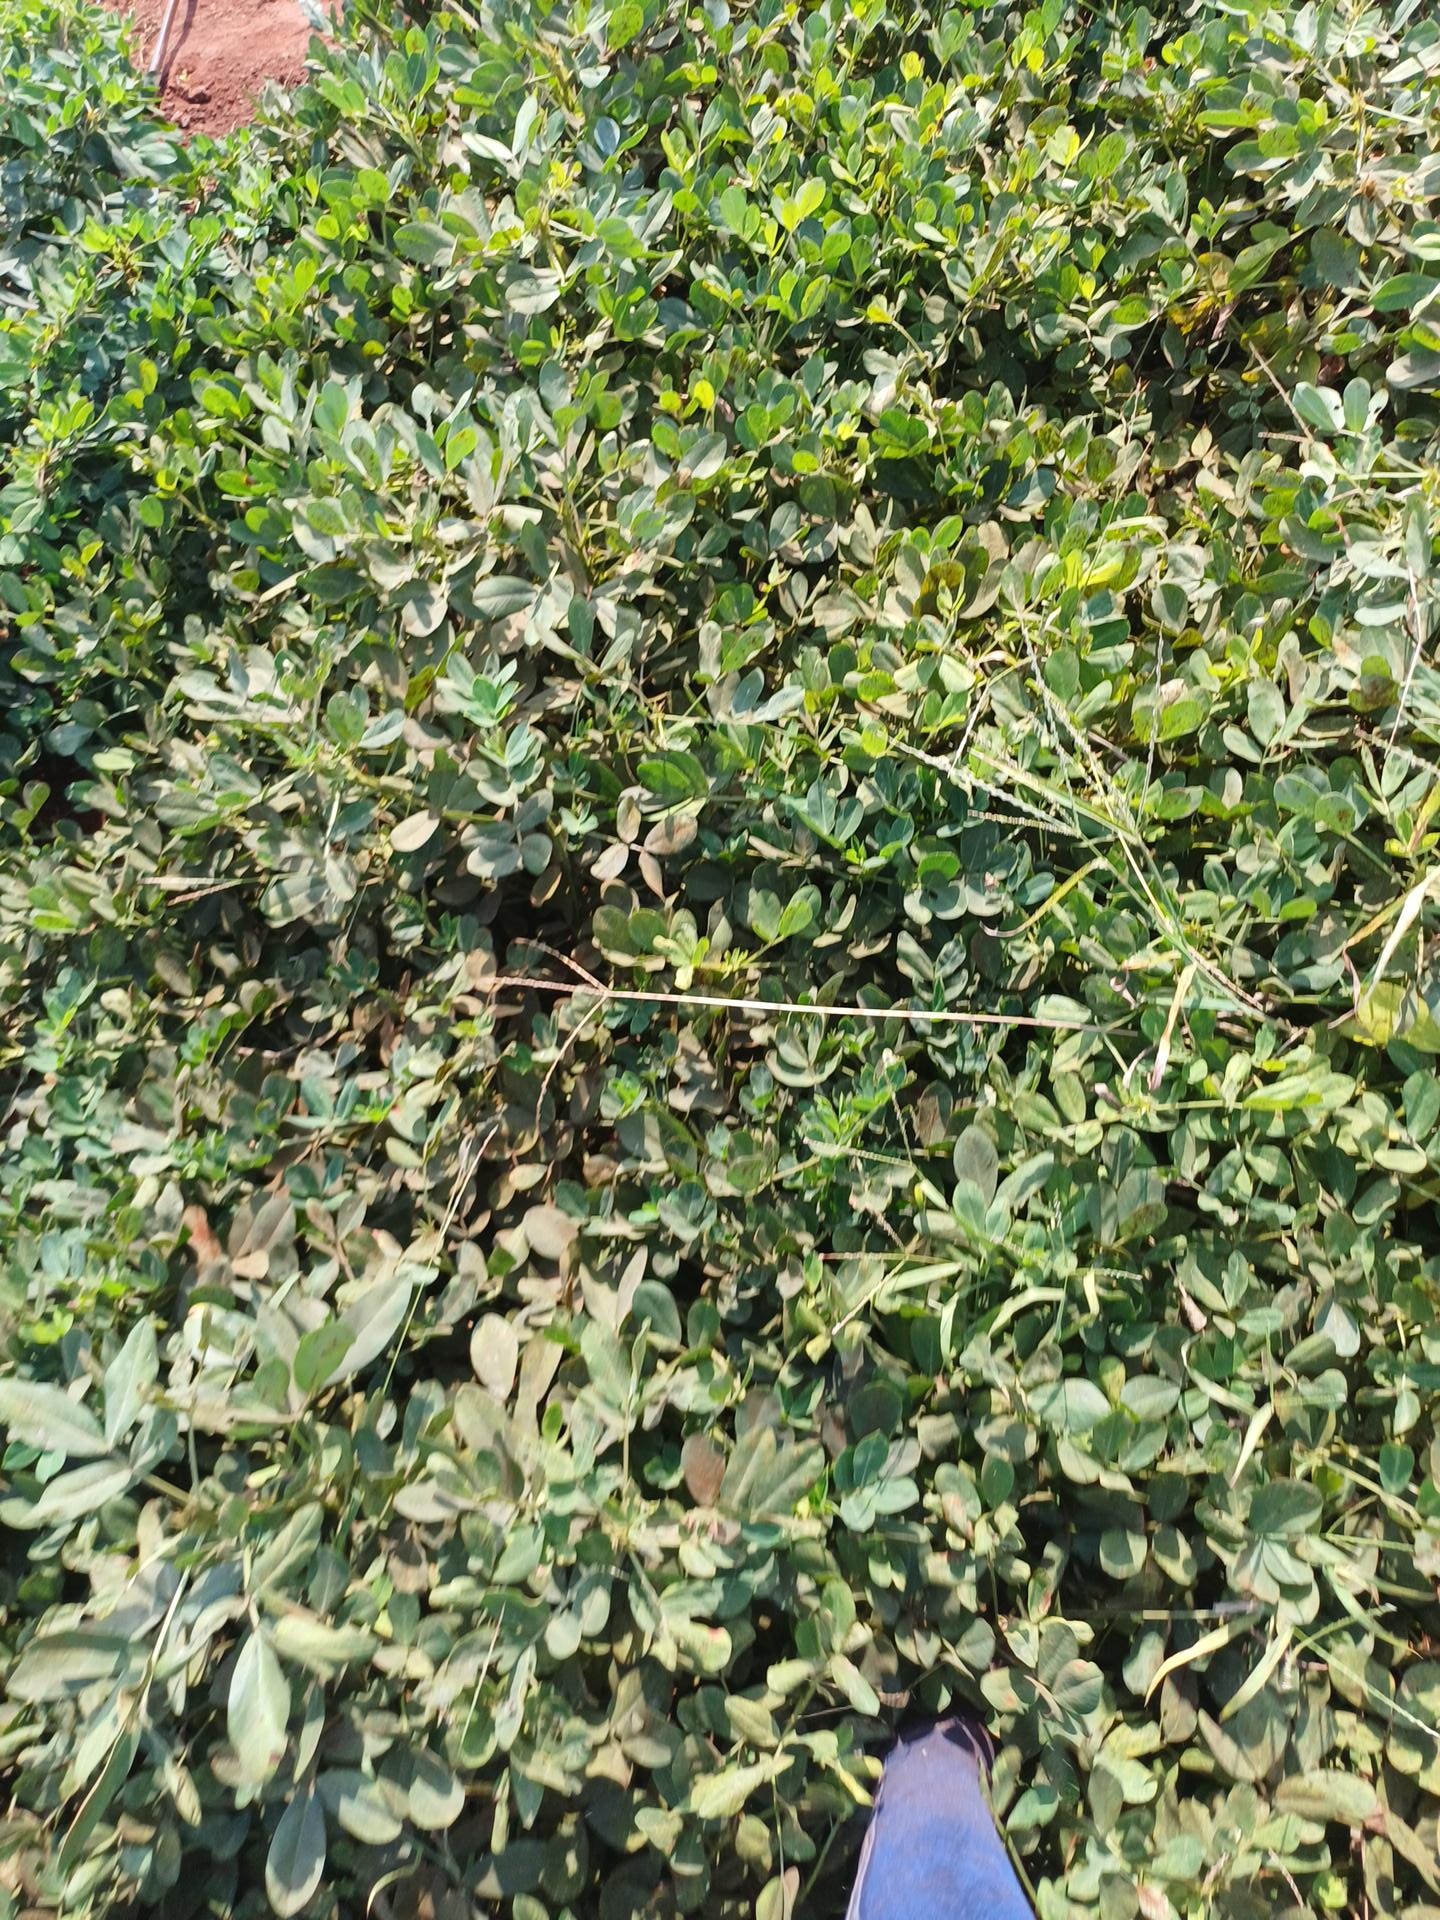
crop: groundnut
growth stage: maturity
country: Kenya
